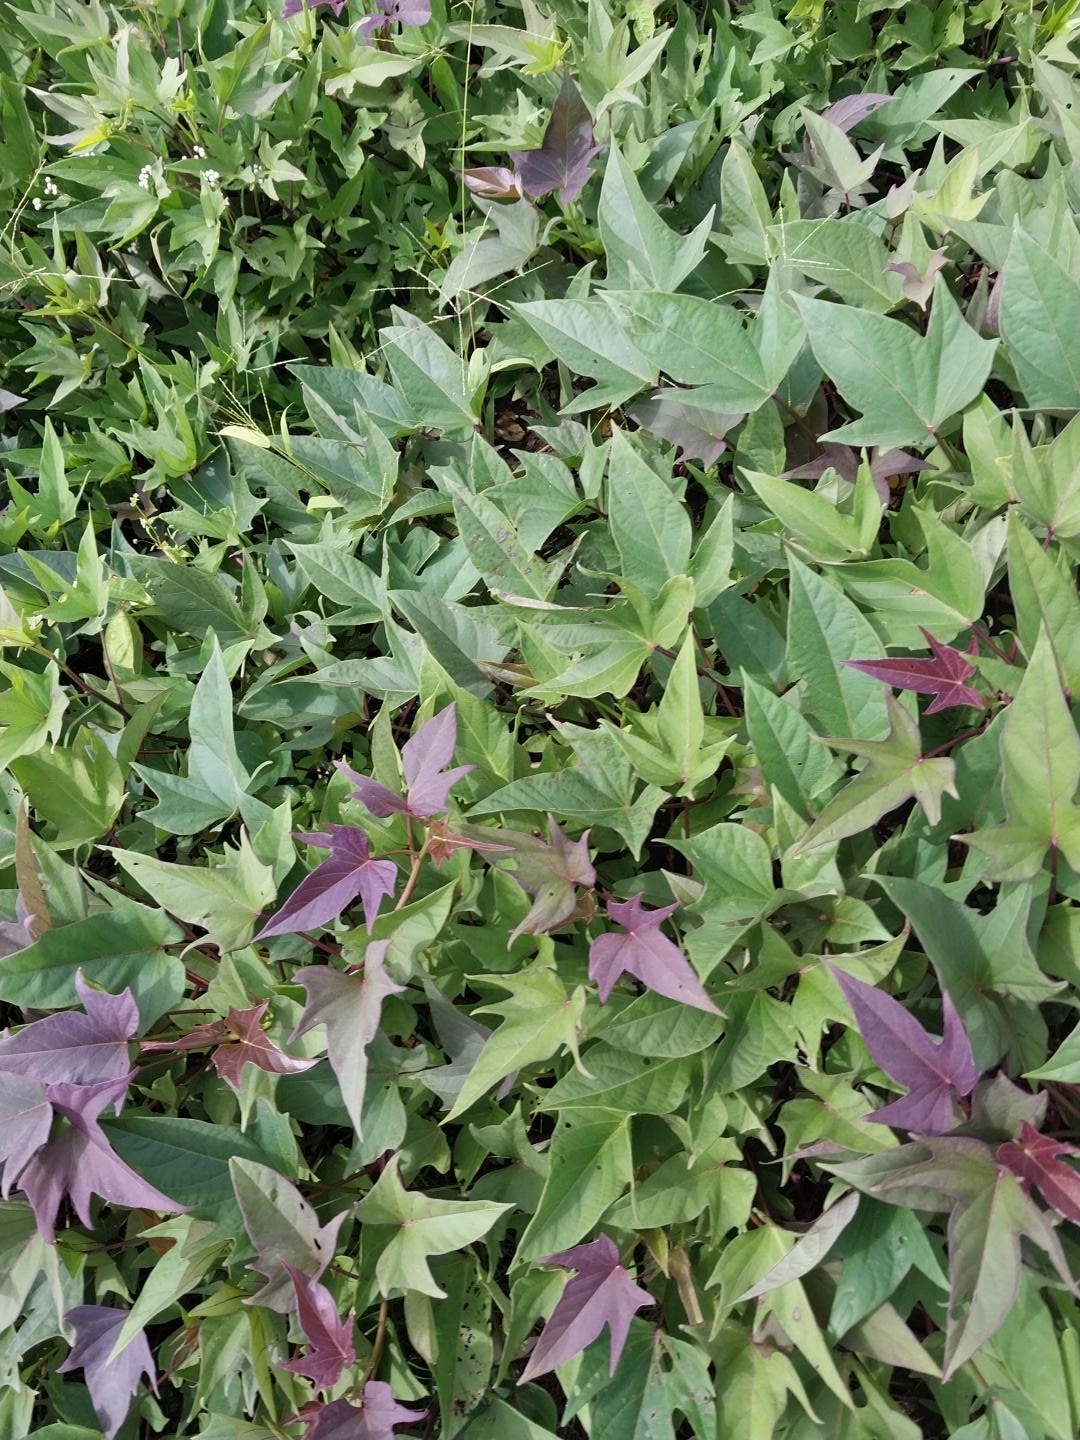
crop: sweet potato
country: Tanzania
